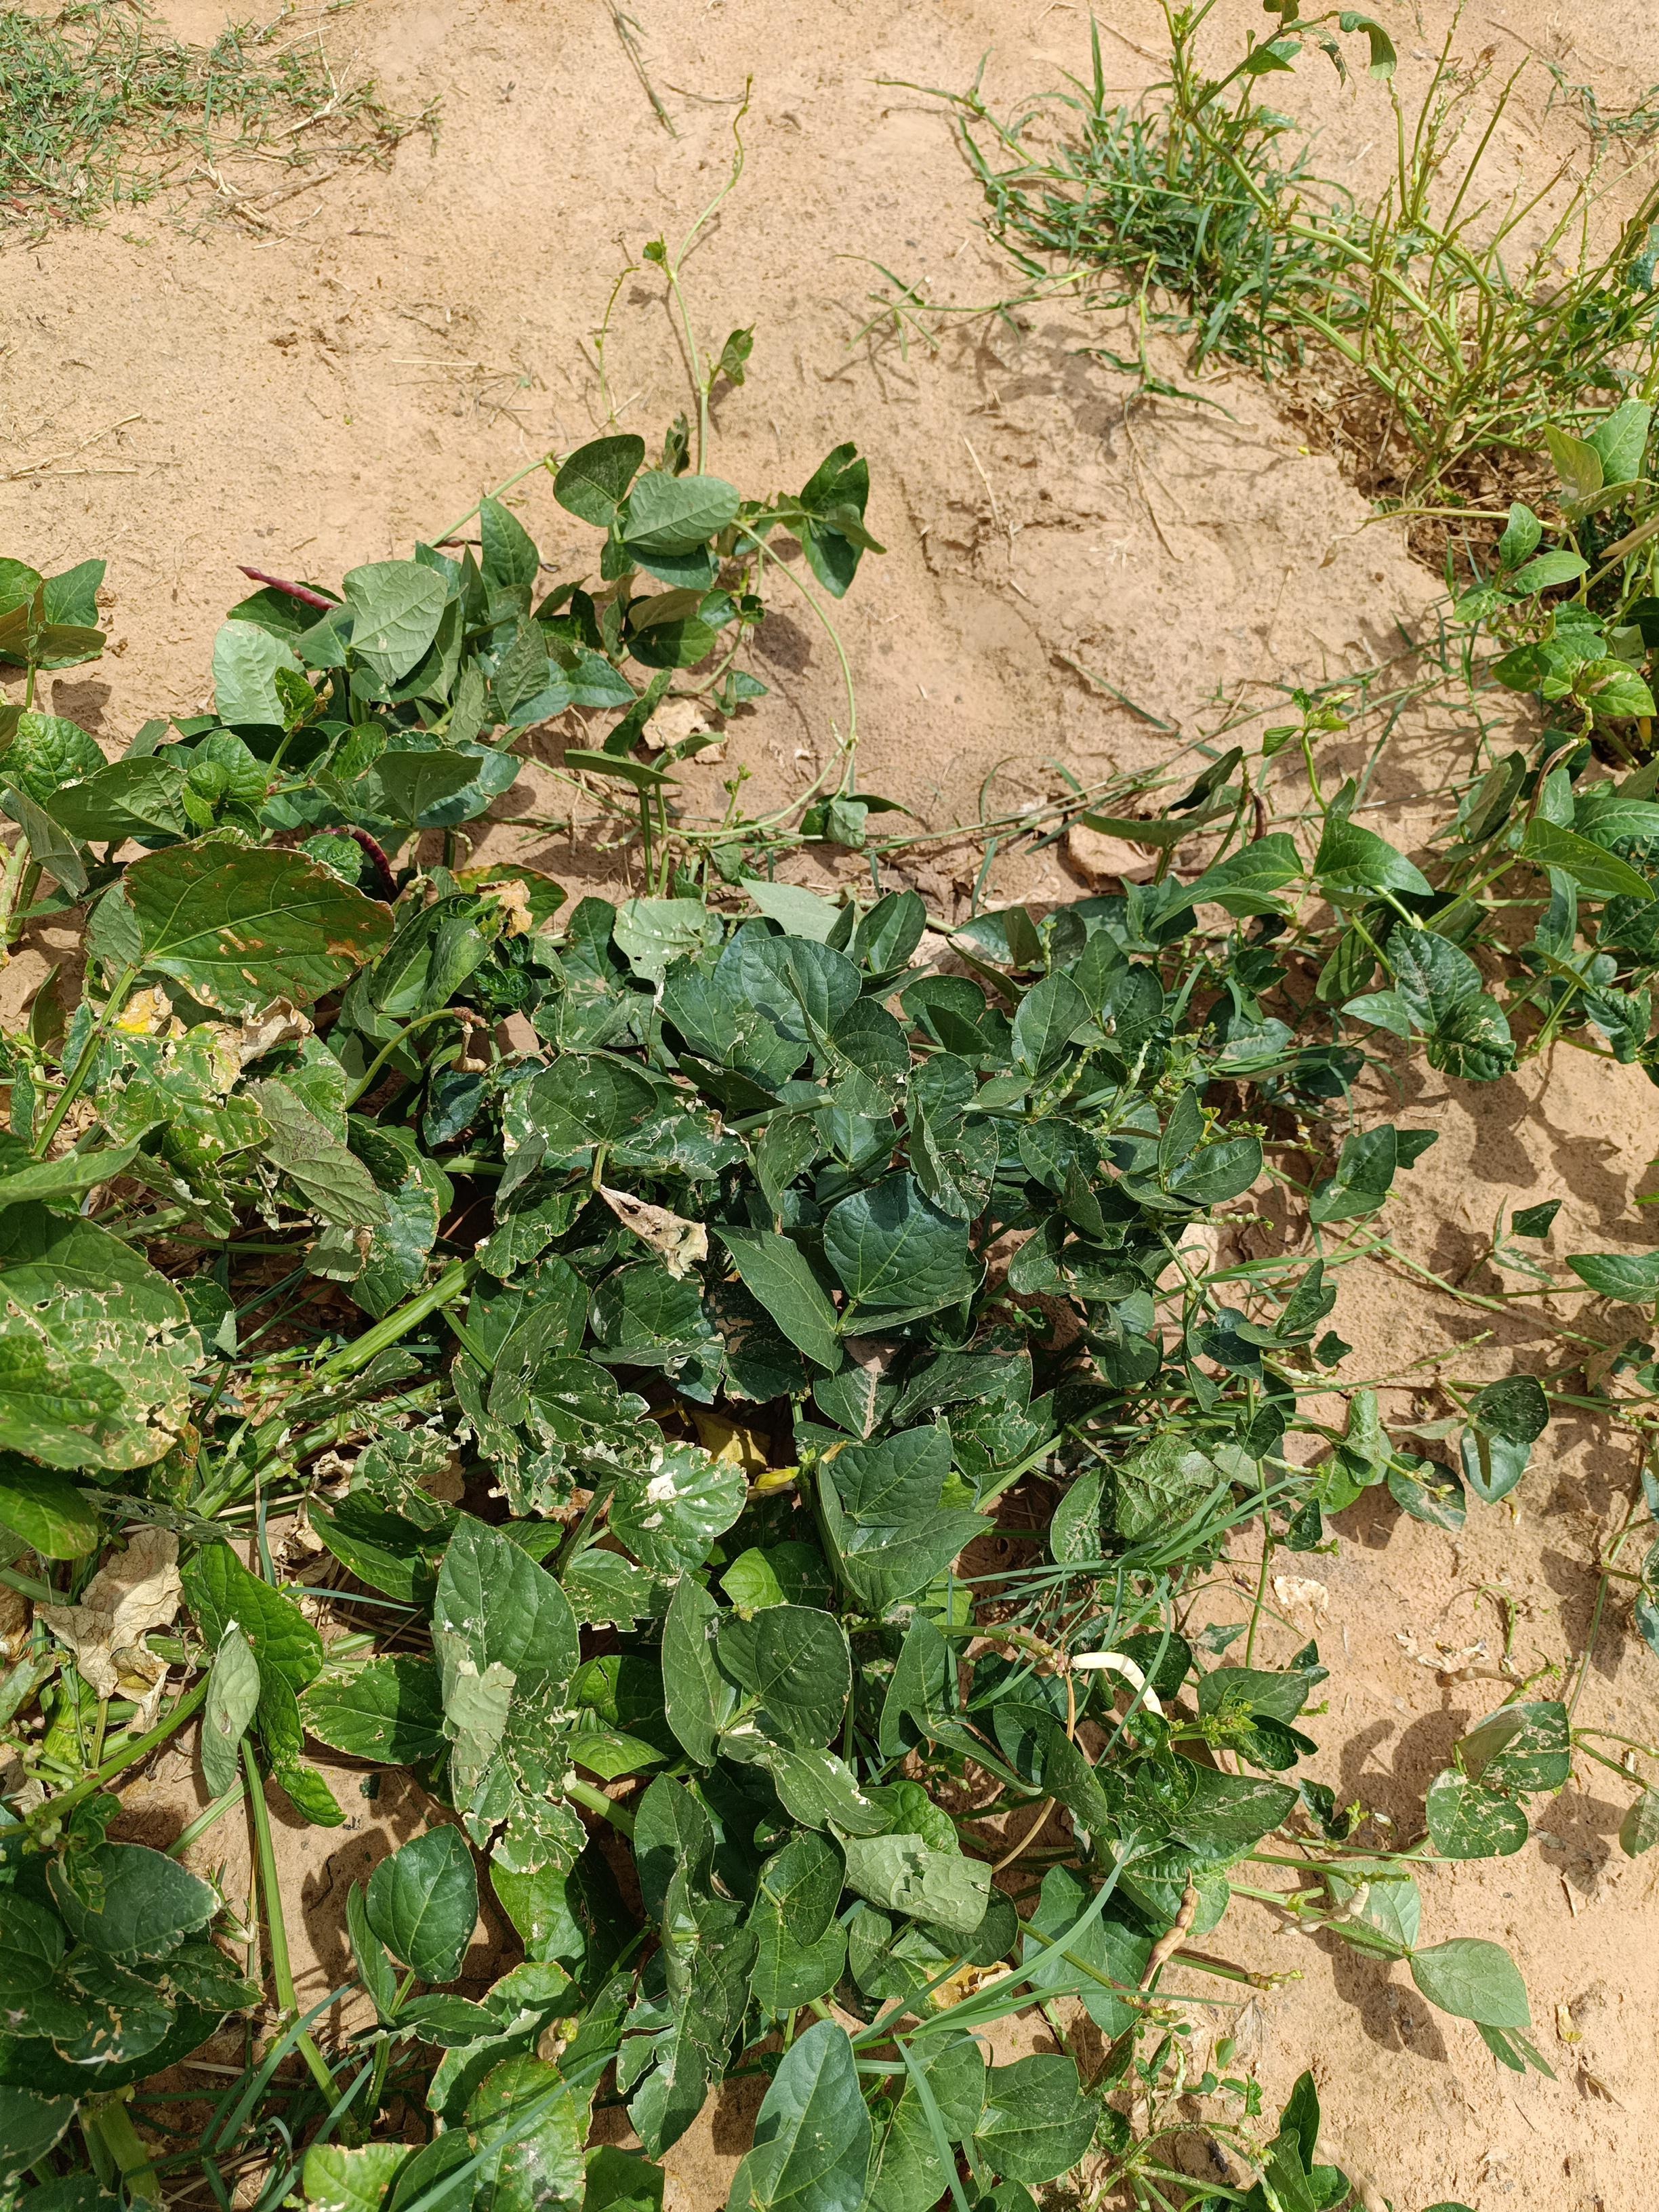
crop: cowpea
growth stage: harvest maturity
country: Nigeria
